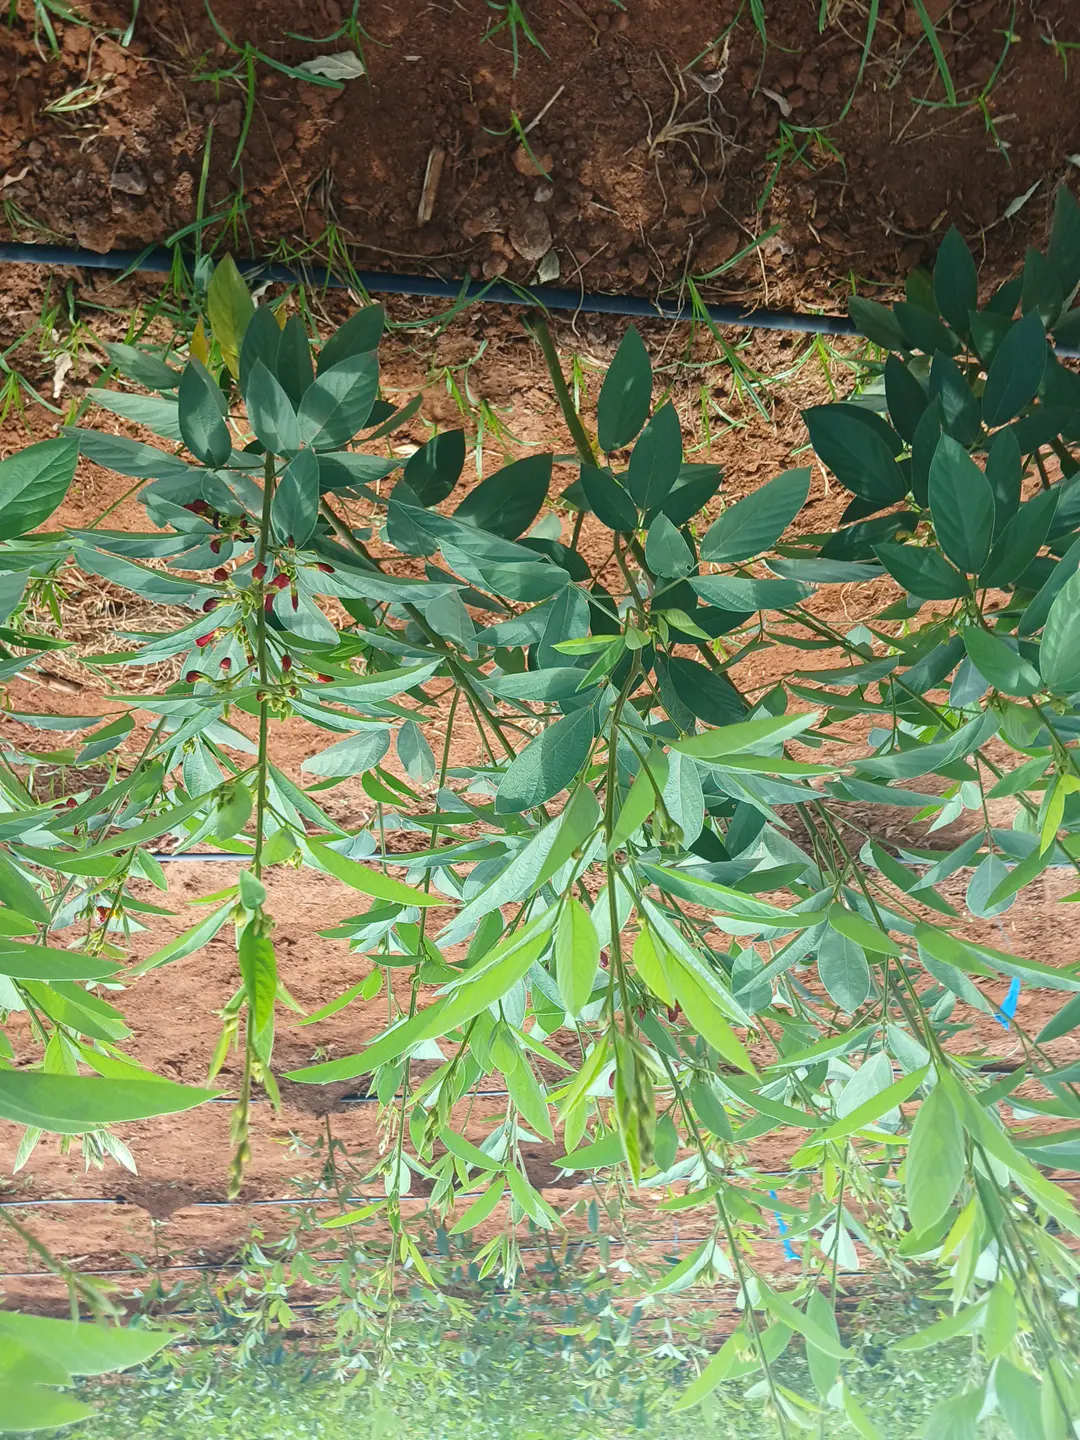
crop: pigeonpea
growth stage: flowering
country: Kenya
